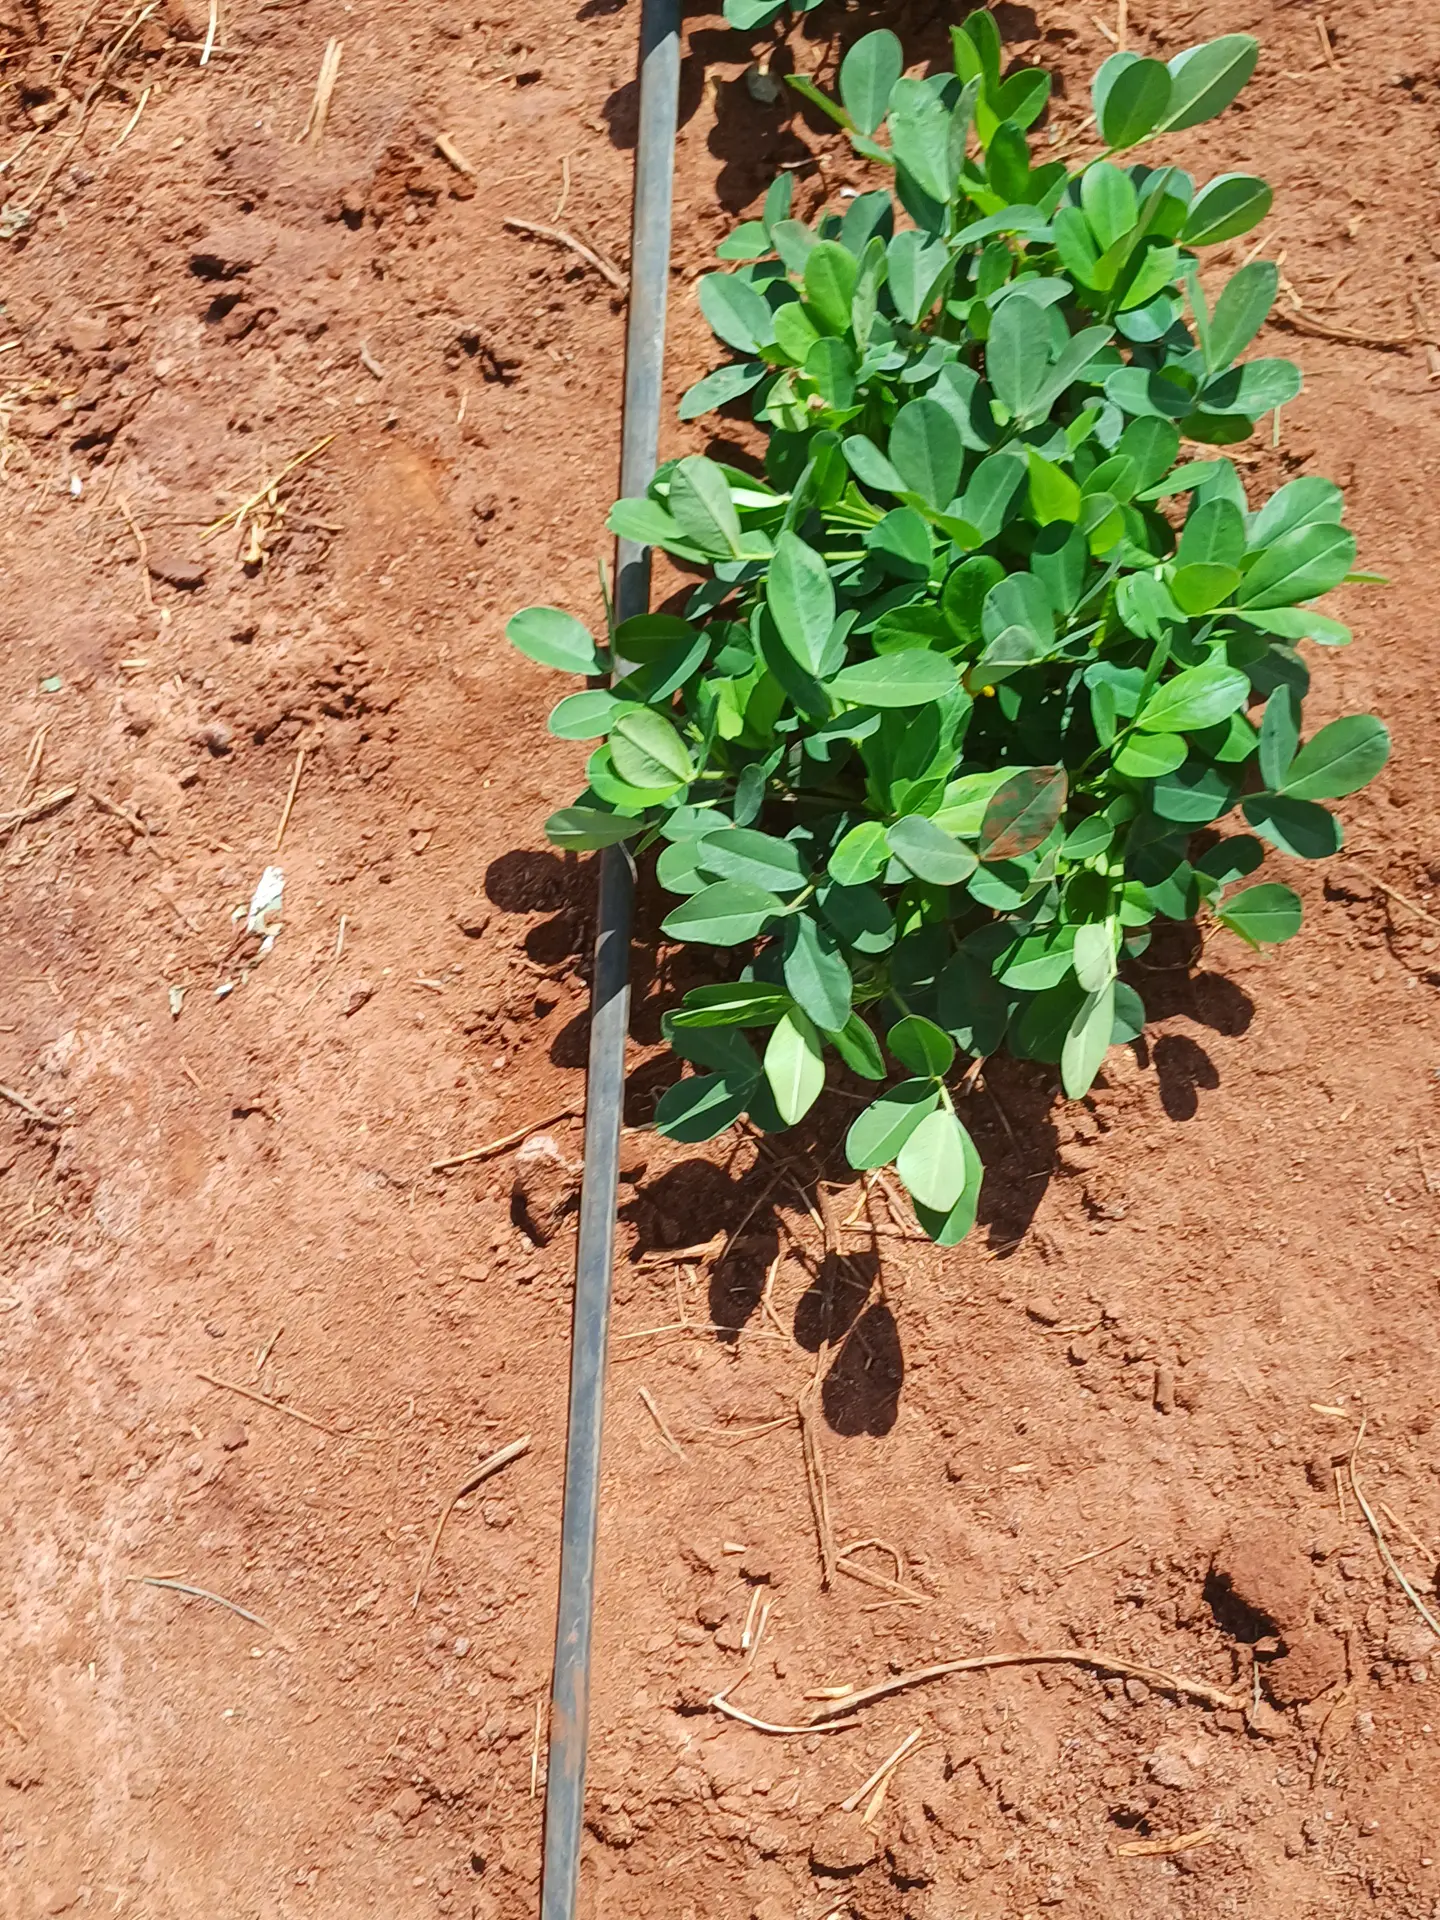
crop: groundnut
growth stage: flowering
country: Kenya
